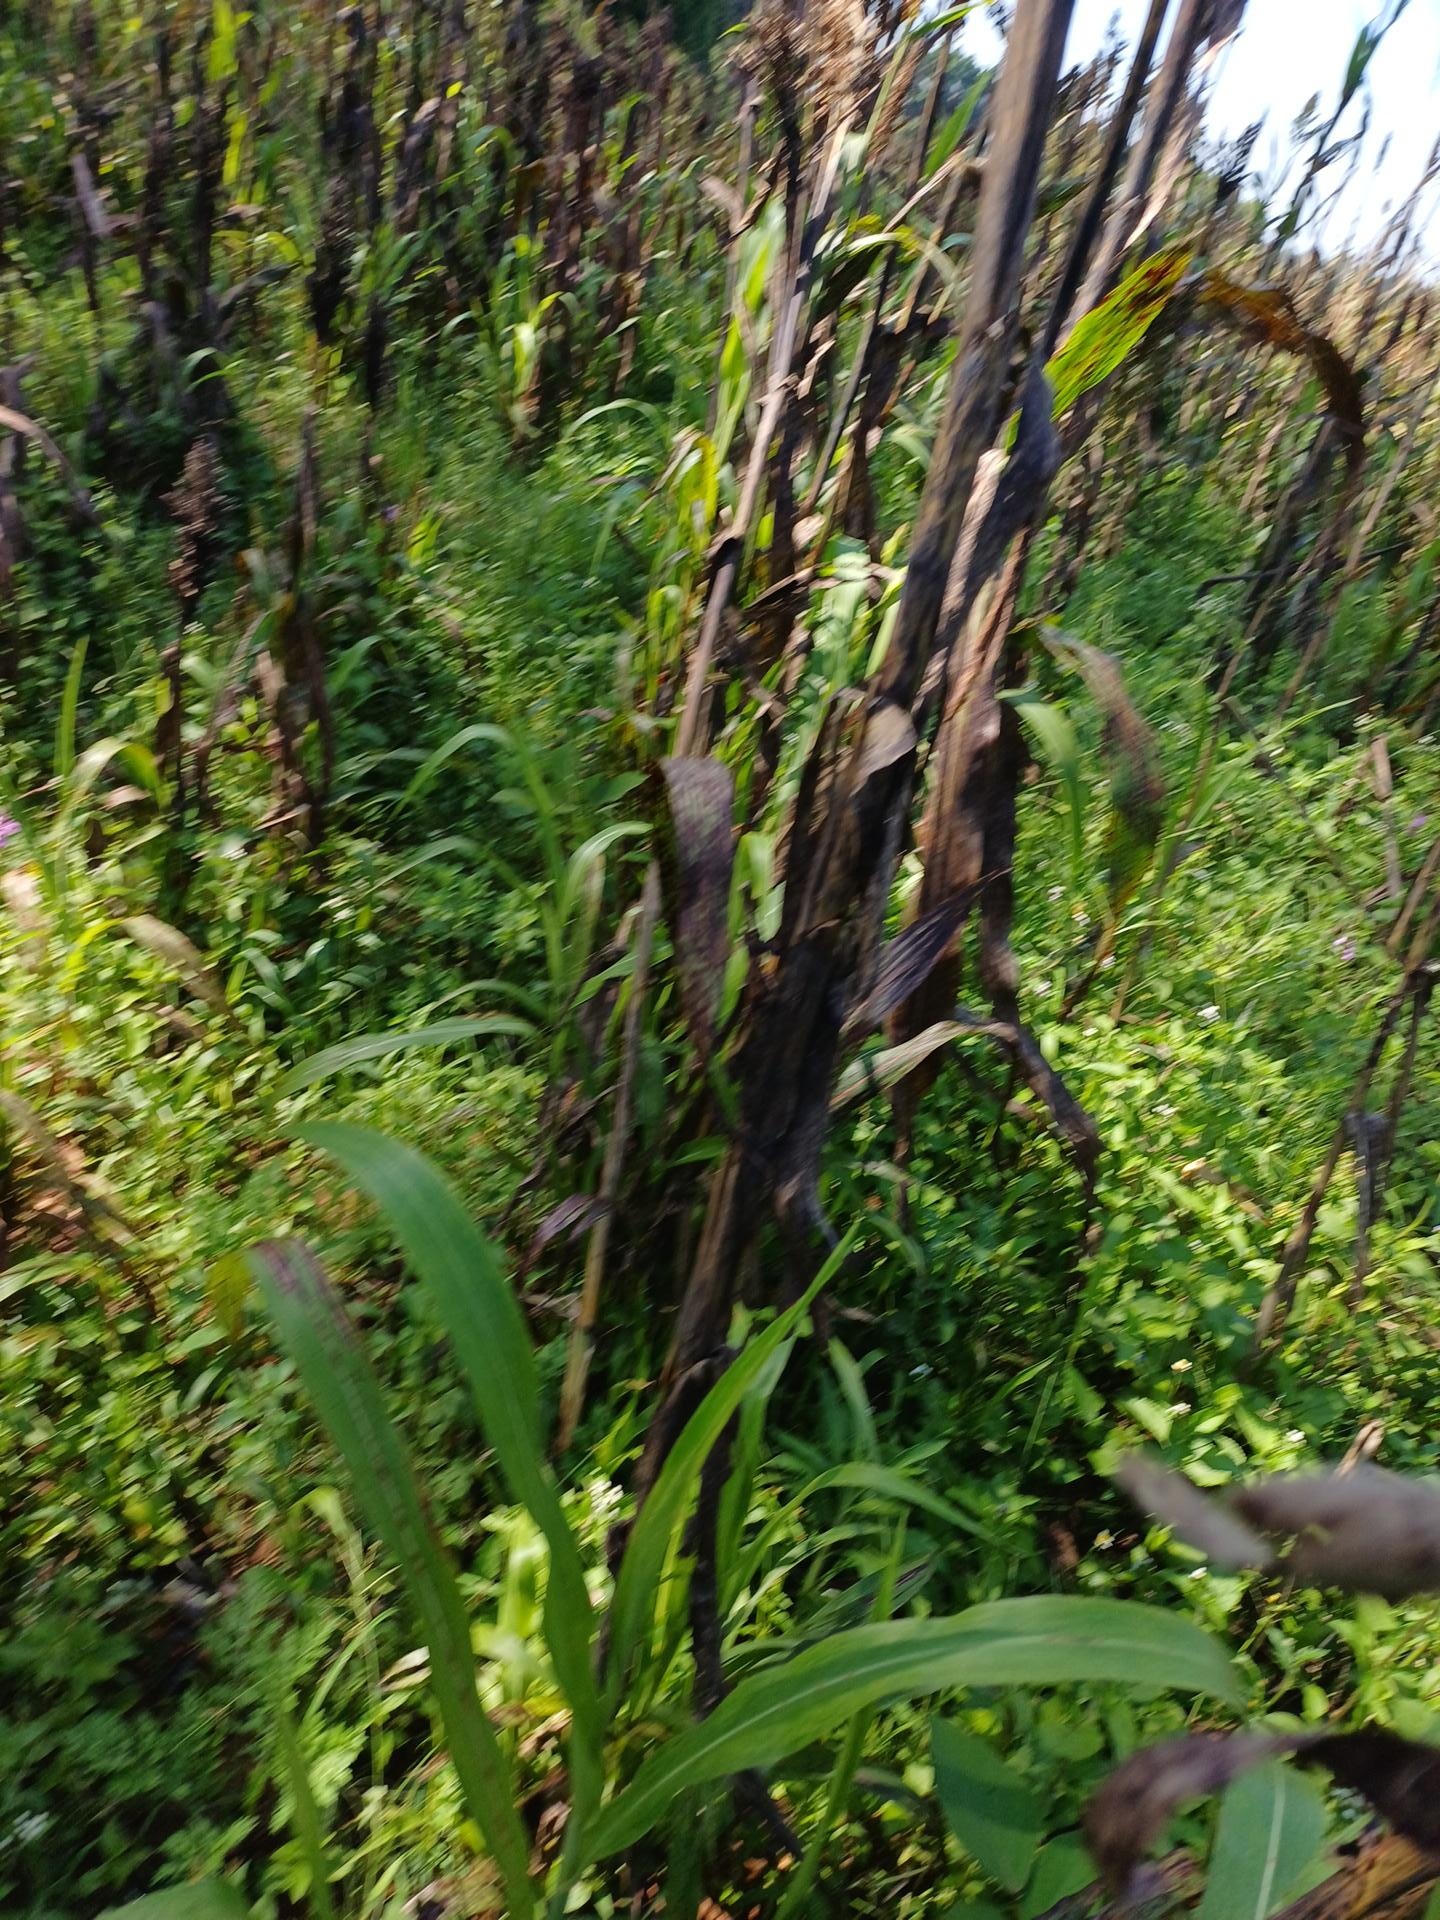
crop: sorghum
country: Kenya
